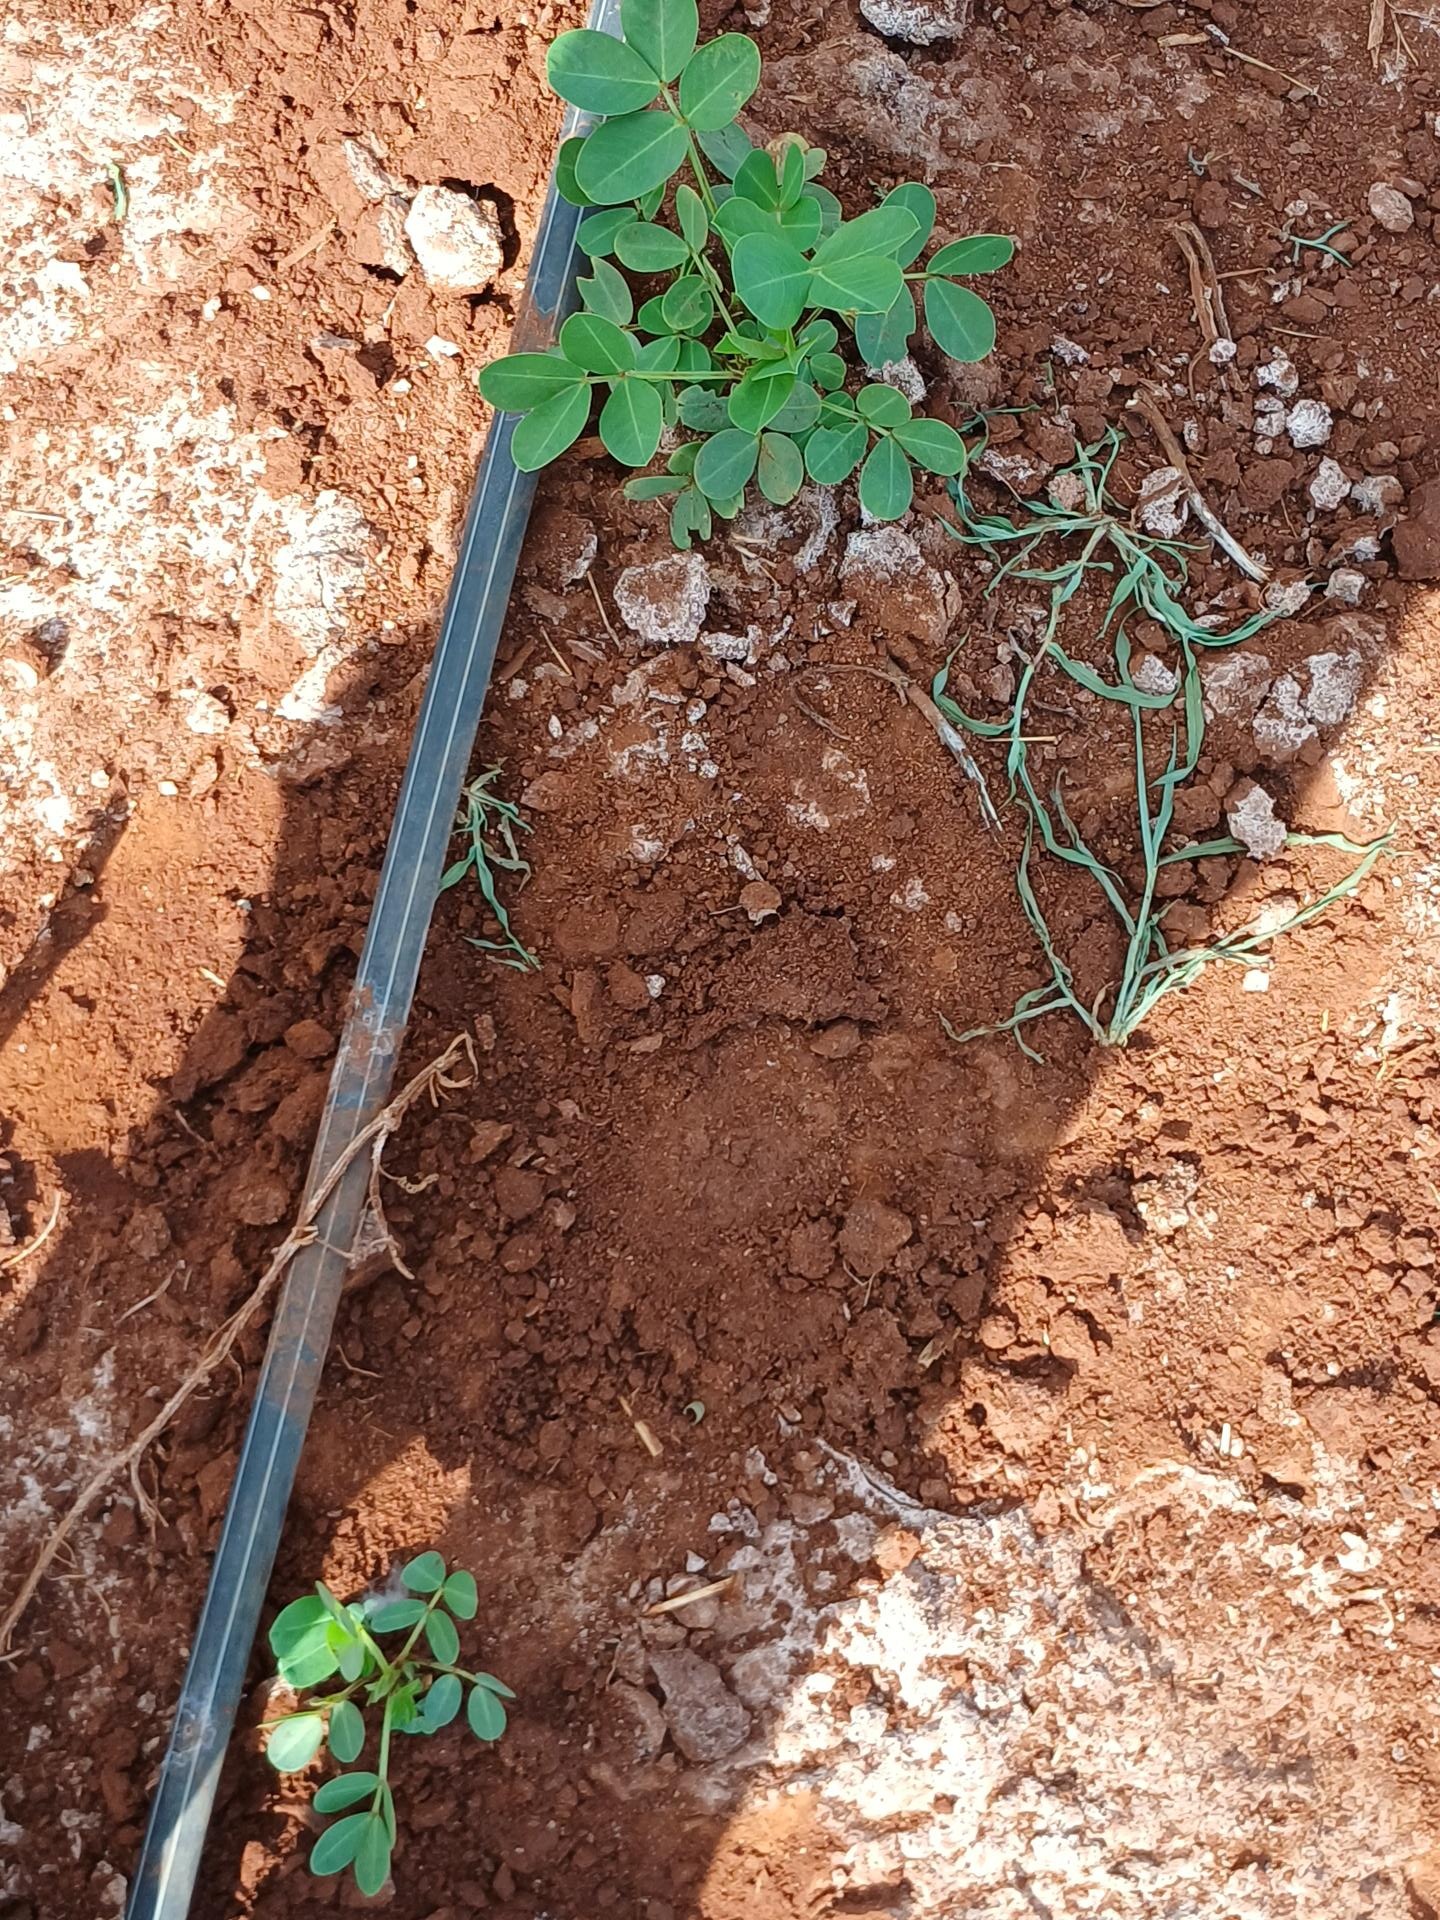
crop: groundnut
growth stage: vegetative
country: Kenya
